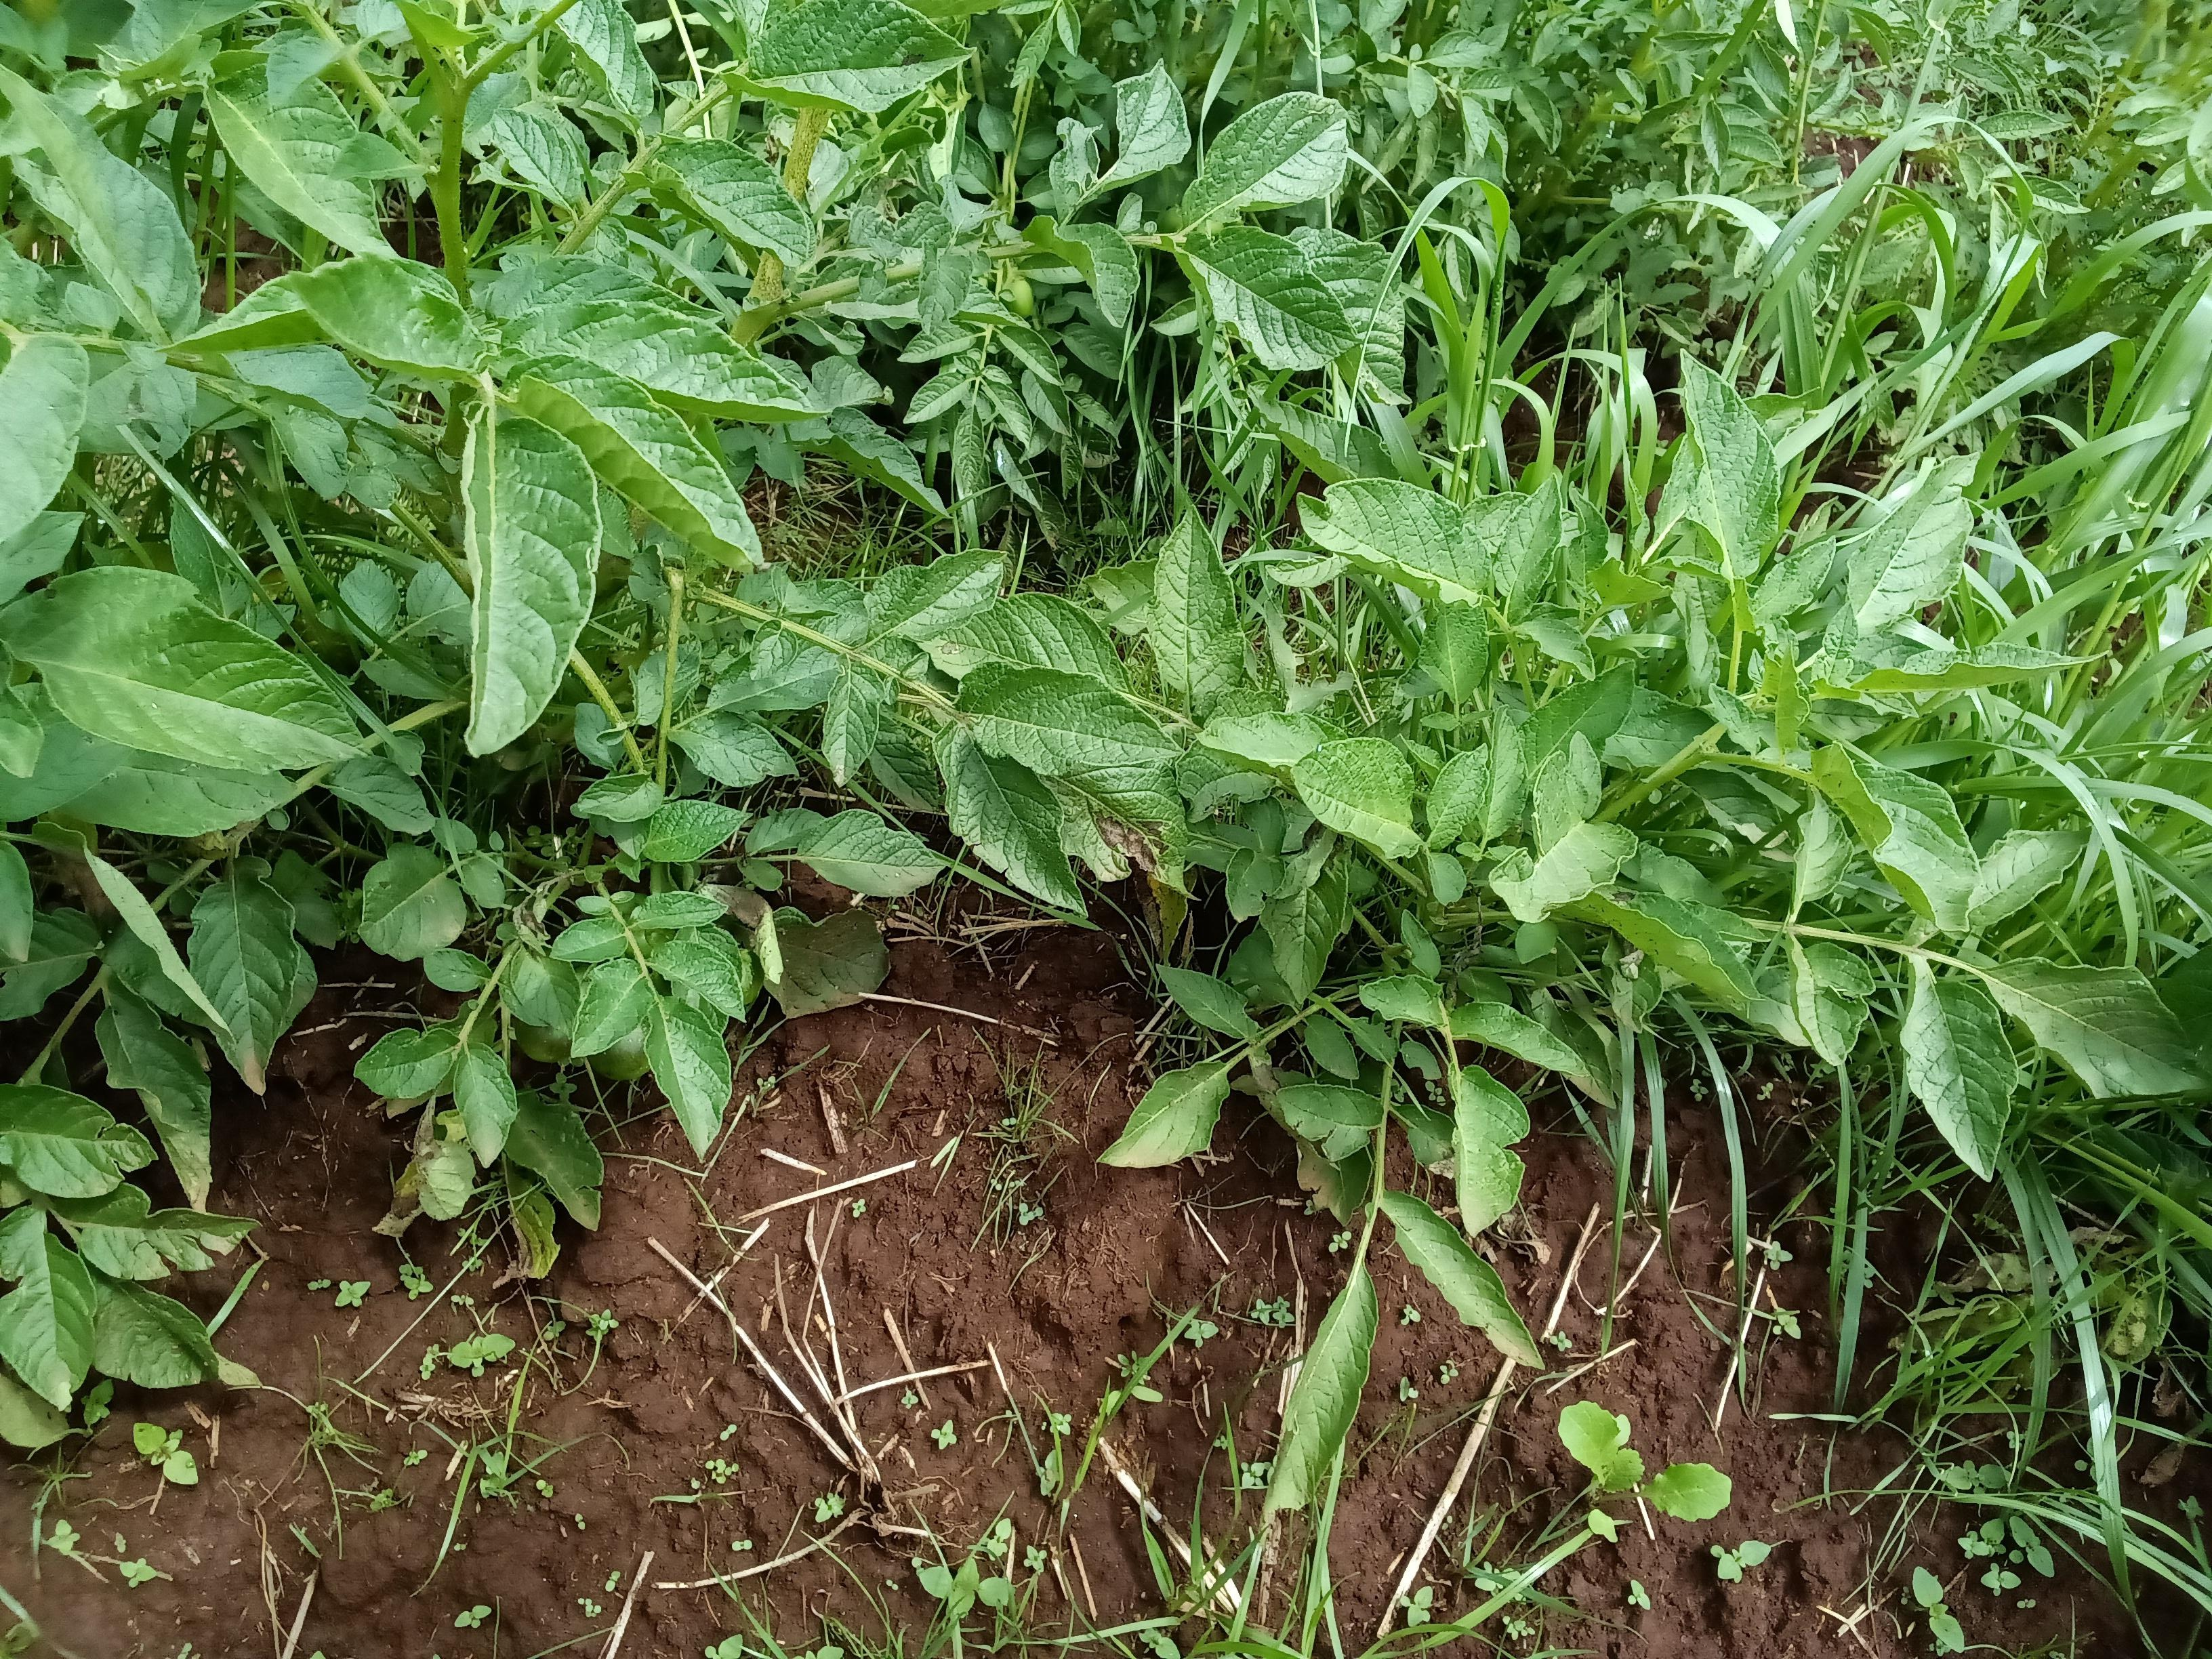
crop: potato
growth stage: flowering
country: Kenya
